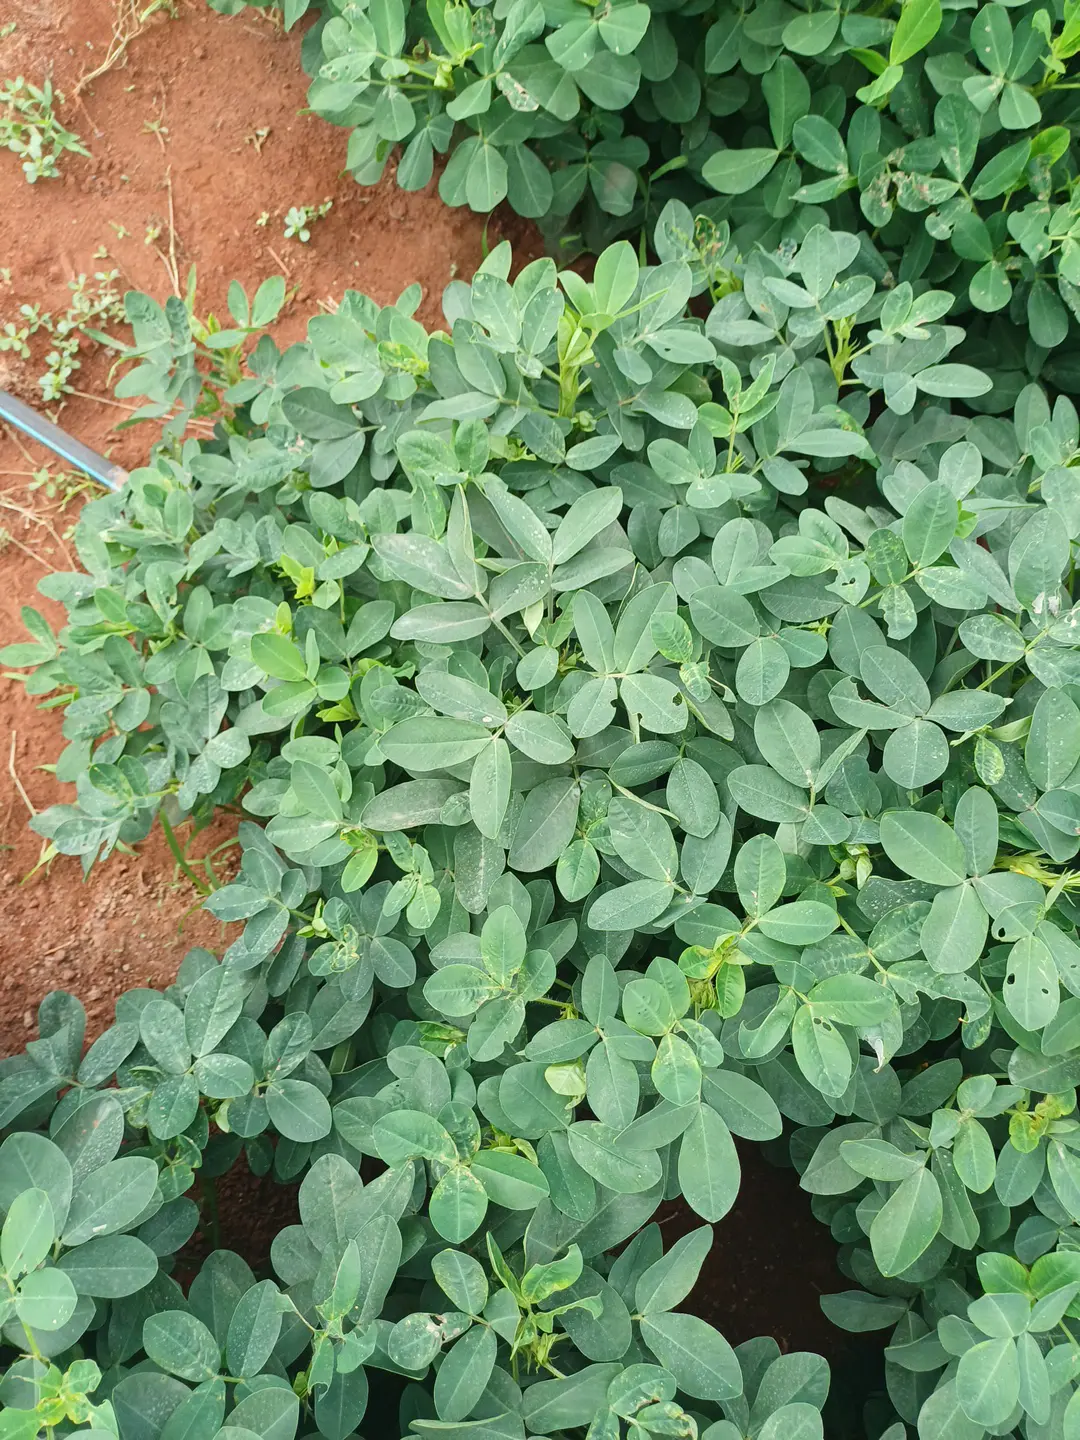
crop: groundnut
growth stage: pegging
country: Kenya
